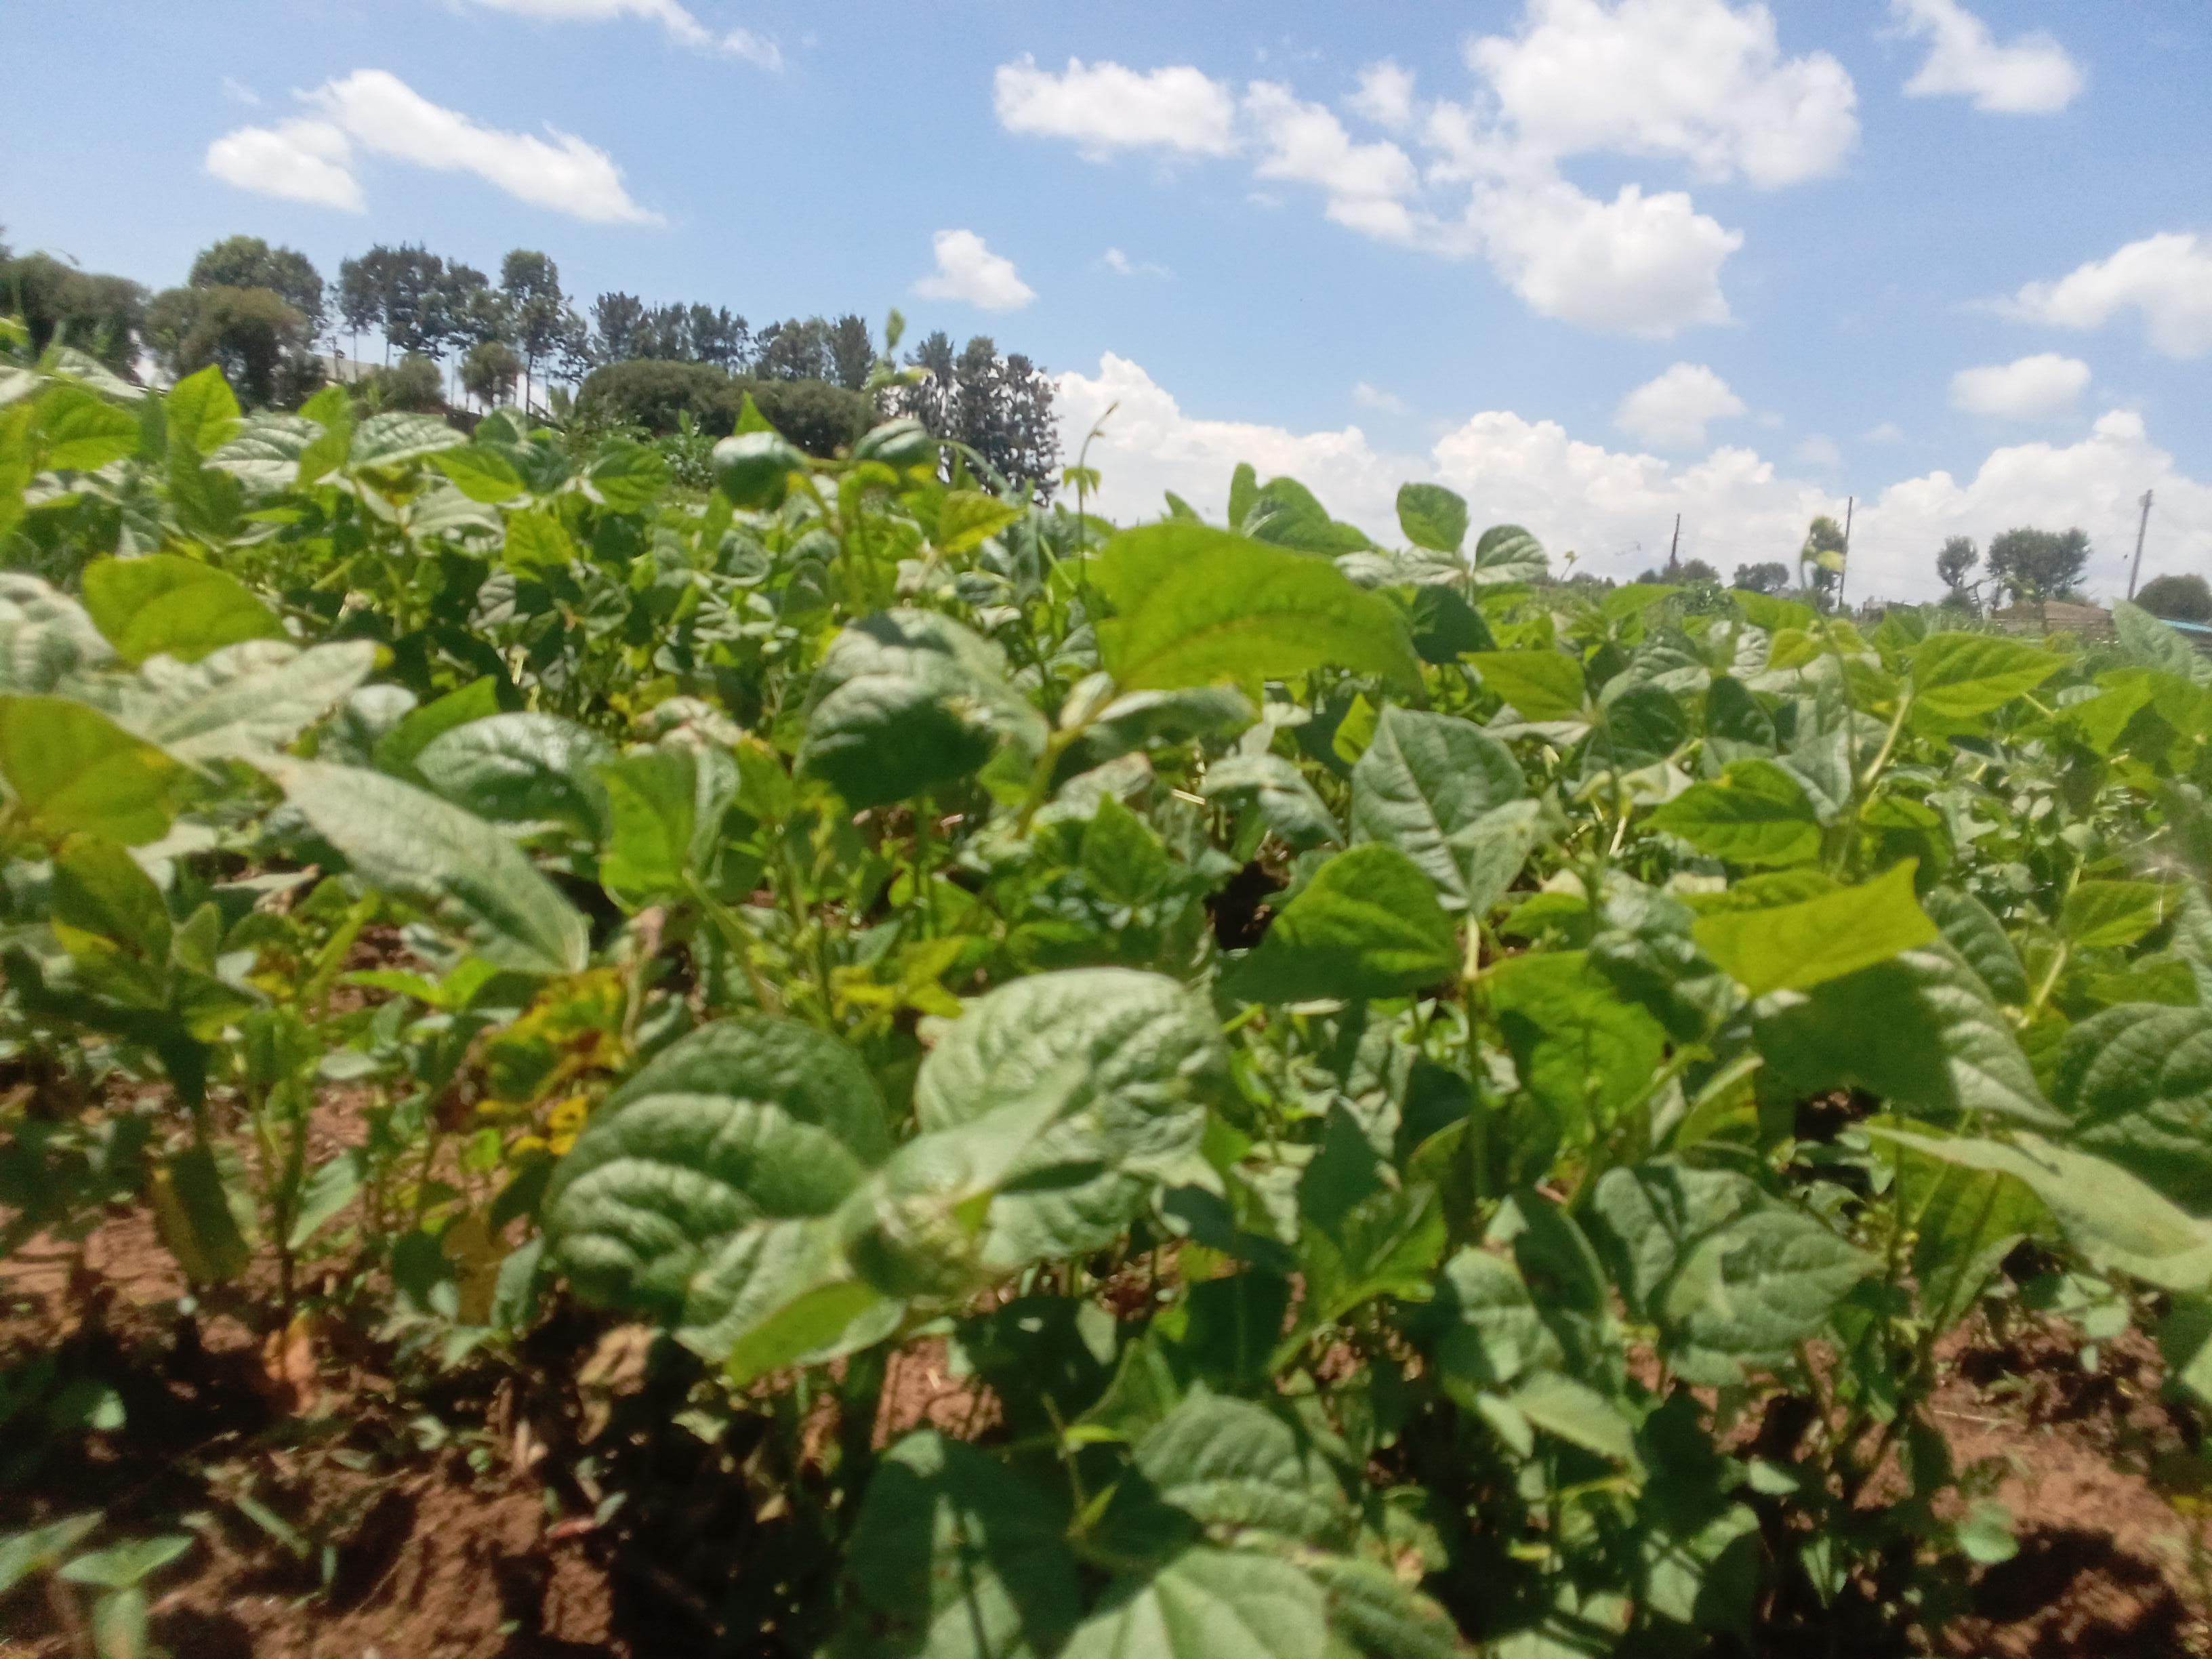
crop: common bean
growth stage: vegetative
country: Kenya
